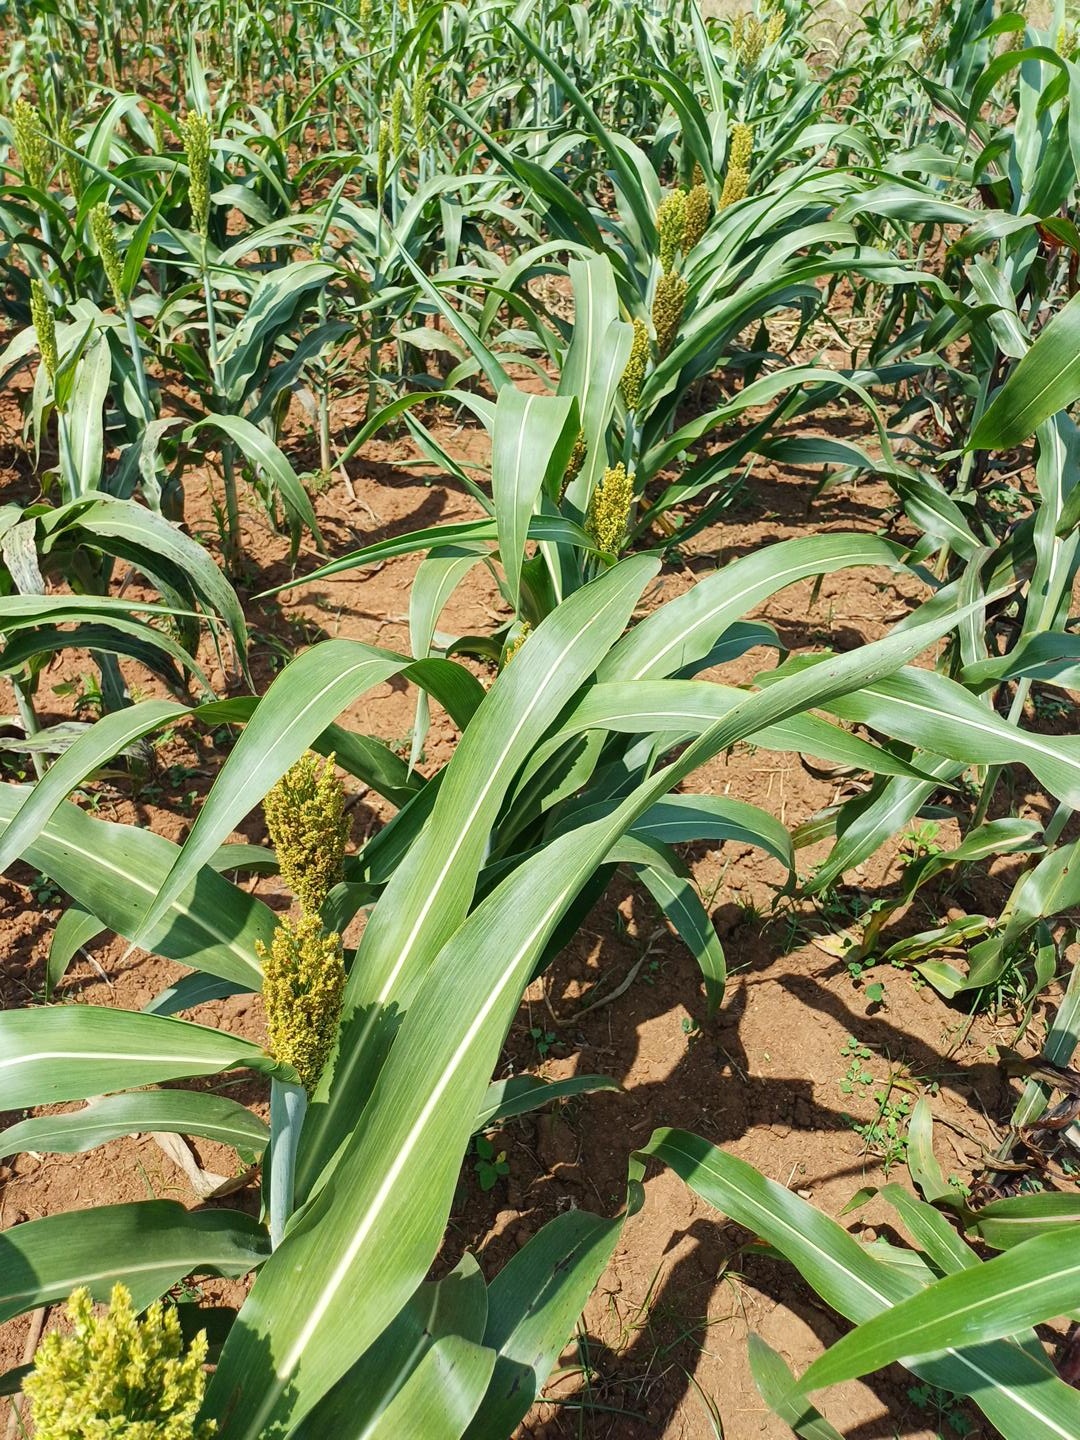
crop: sorghum
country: Kenya
